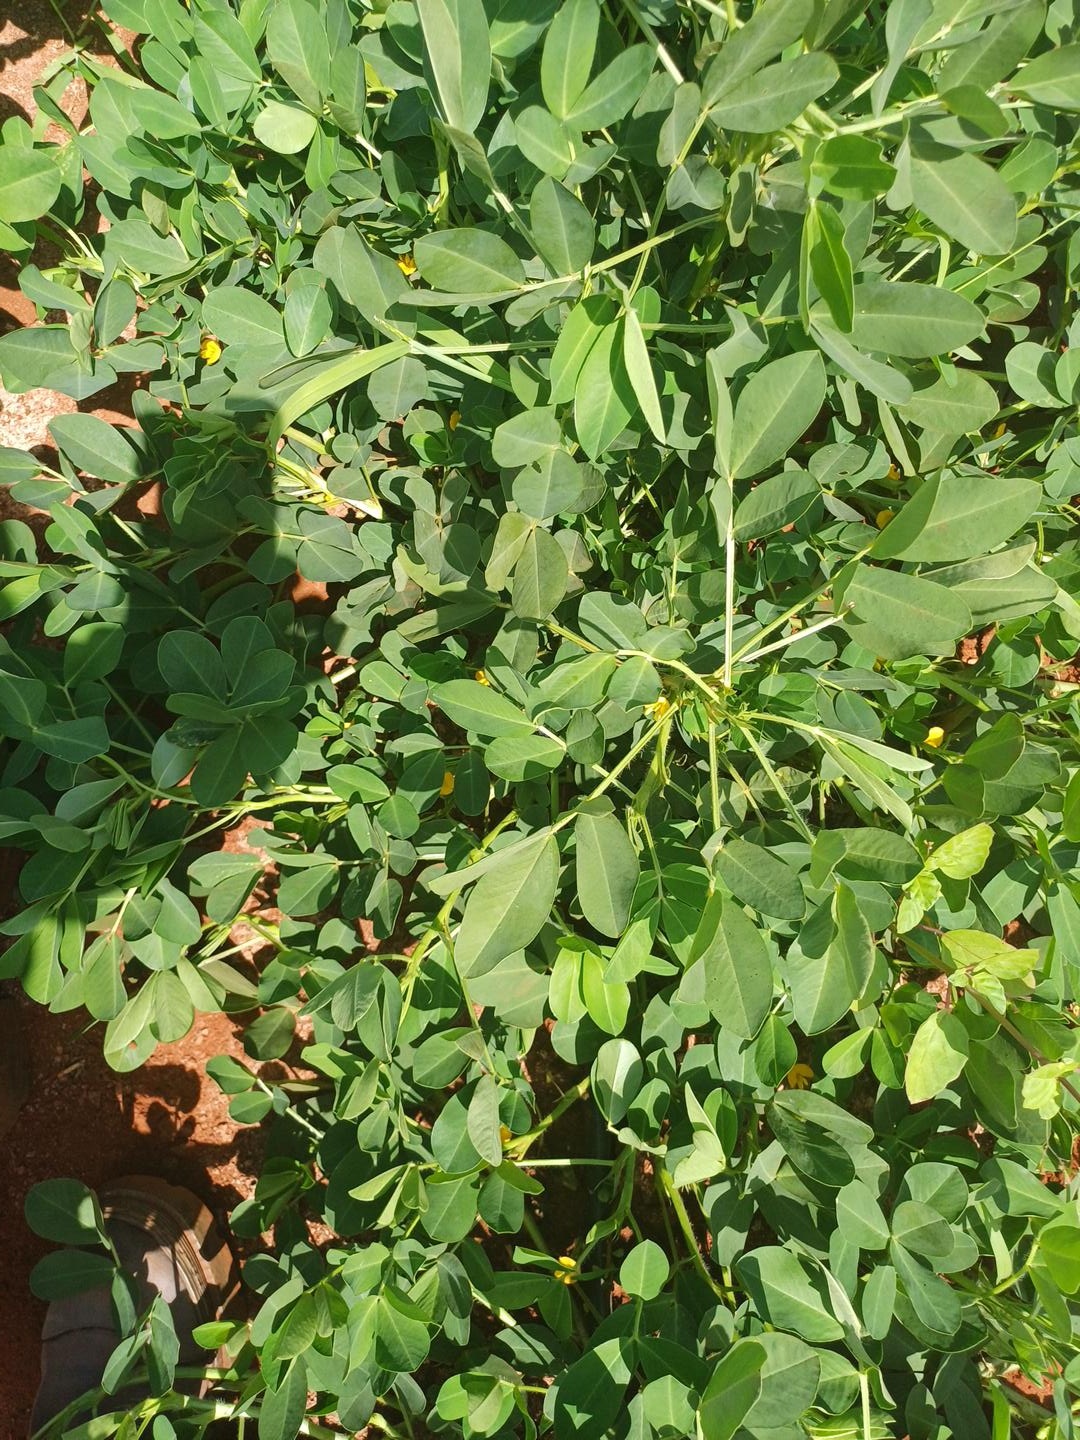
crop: groundnut
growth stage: flowering
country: Kenya
